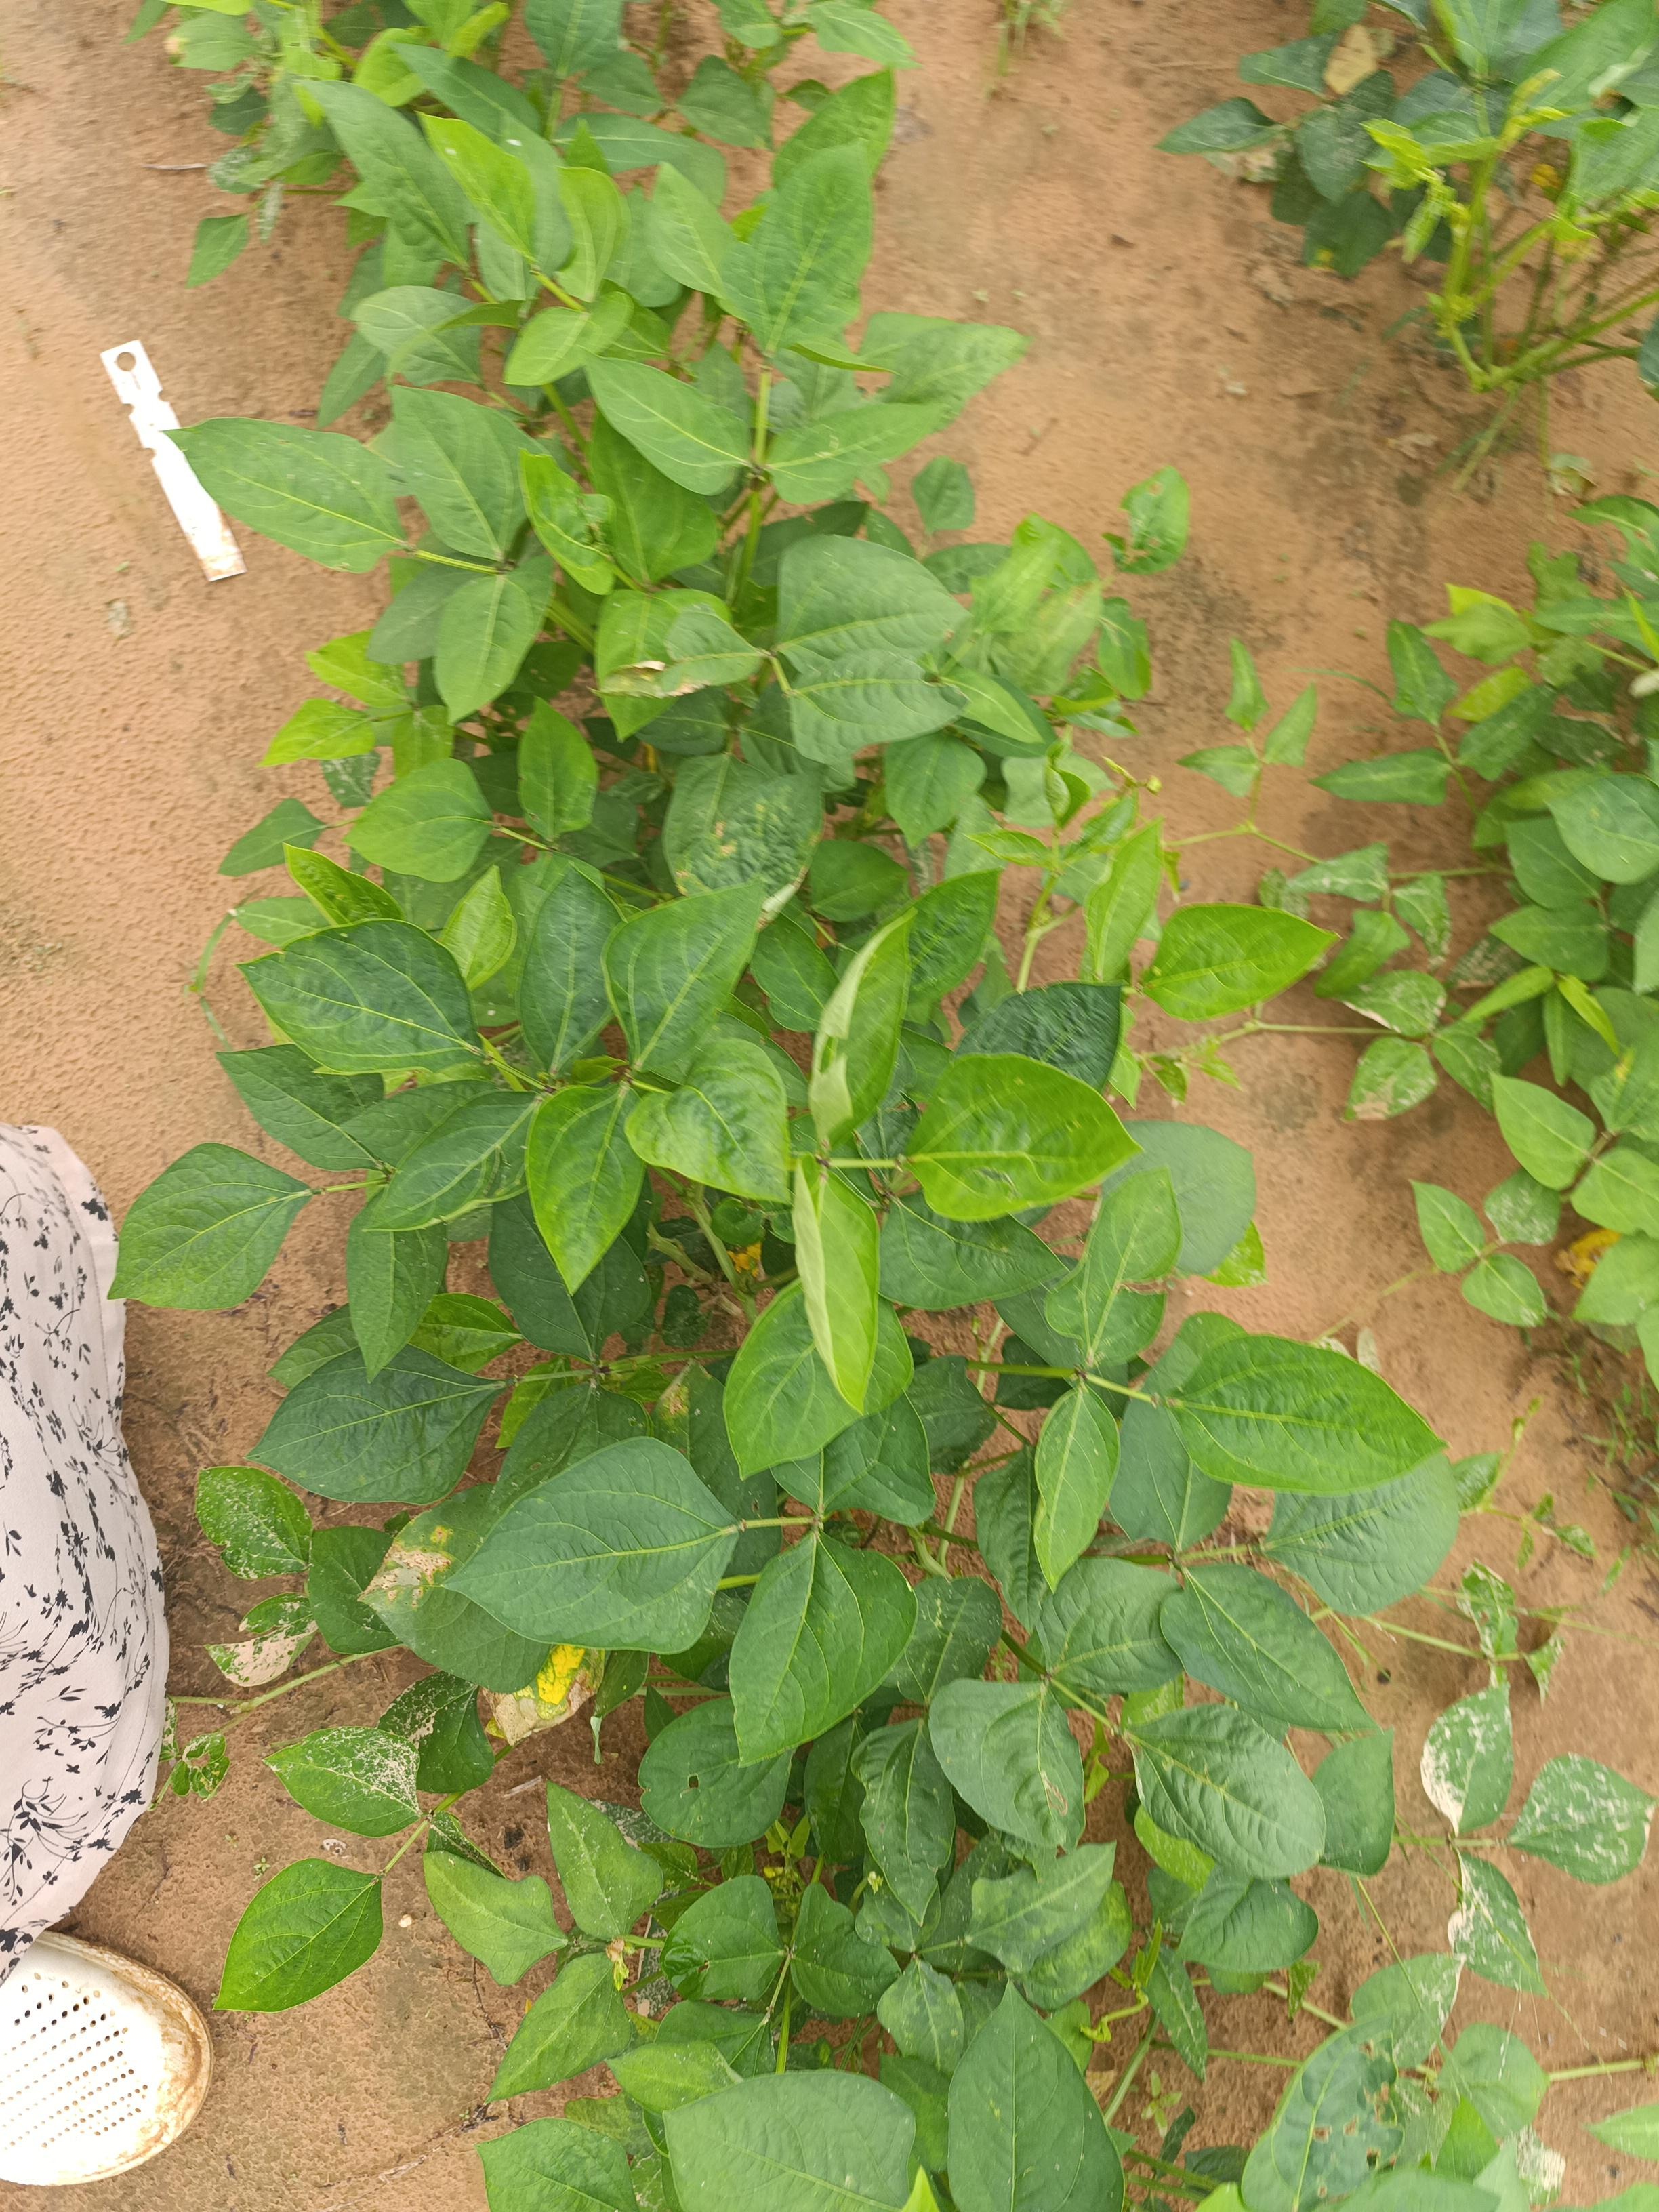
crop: cowpea
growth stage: vegetative
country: Nigeria
